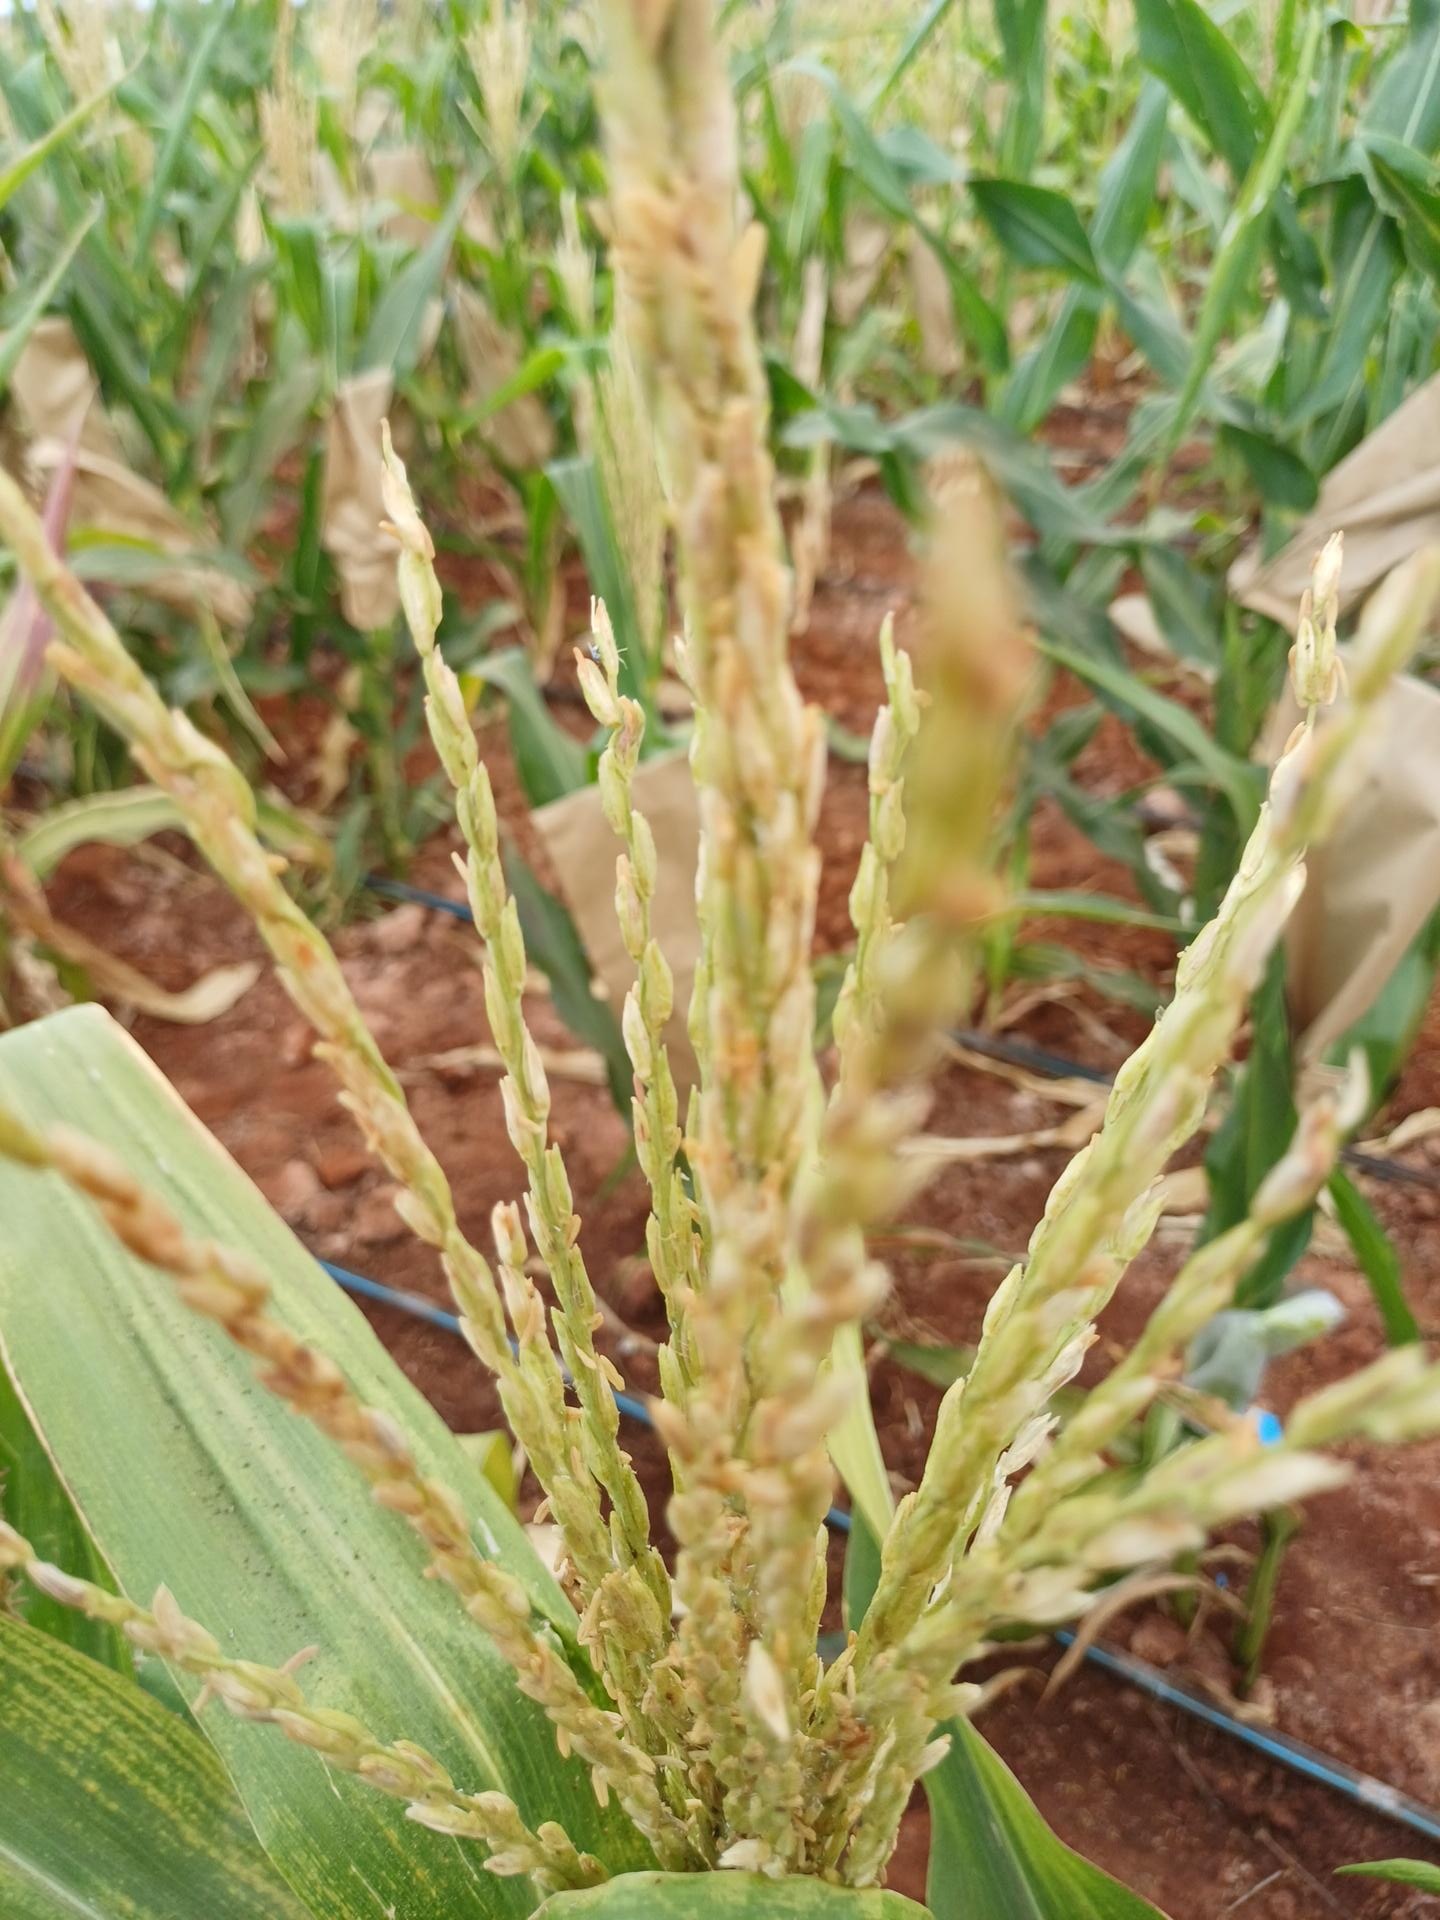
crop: maize
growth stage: flowering
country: Kenya
